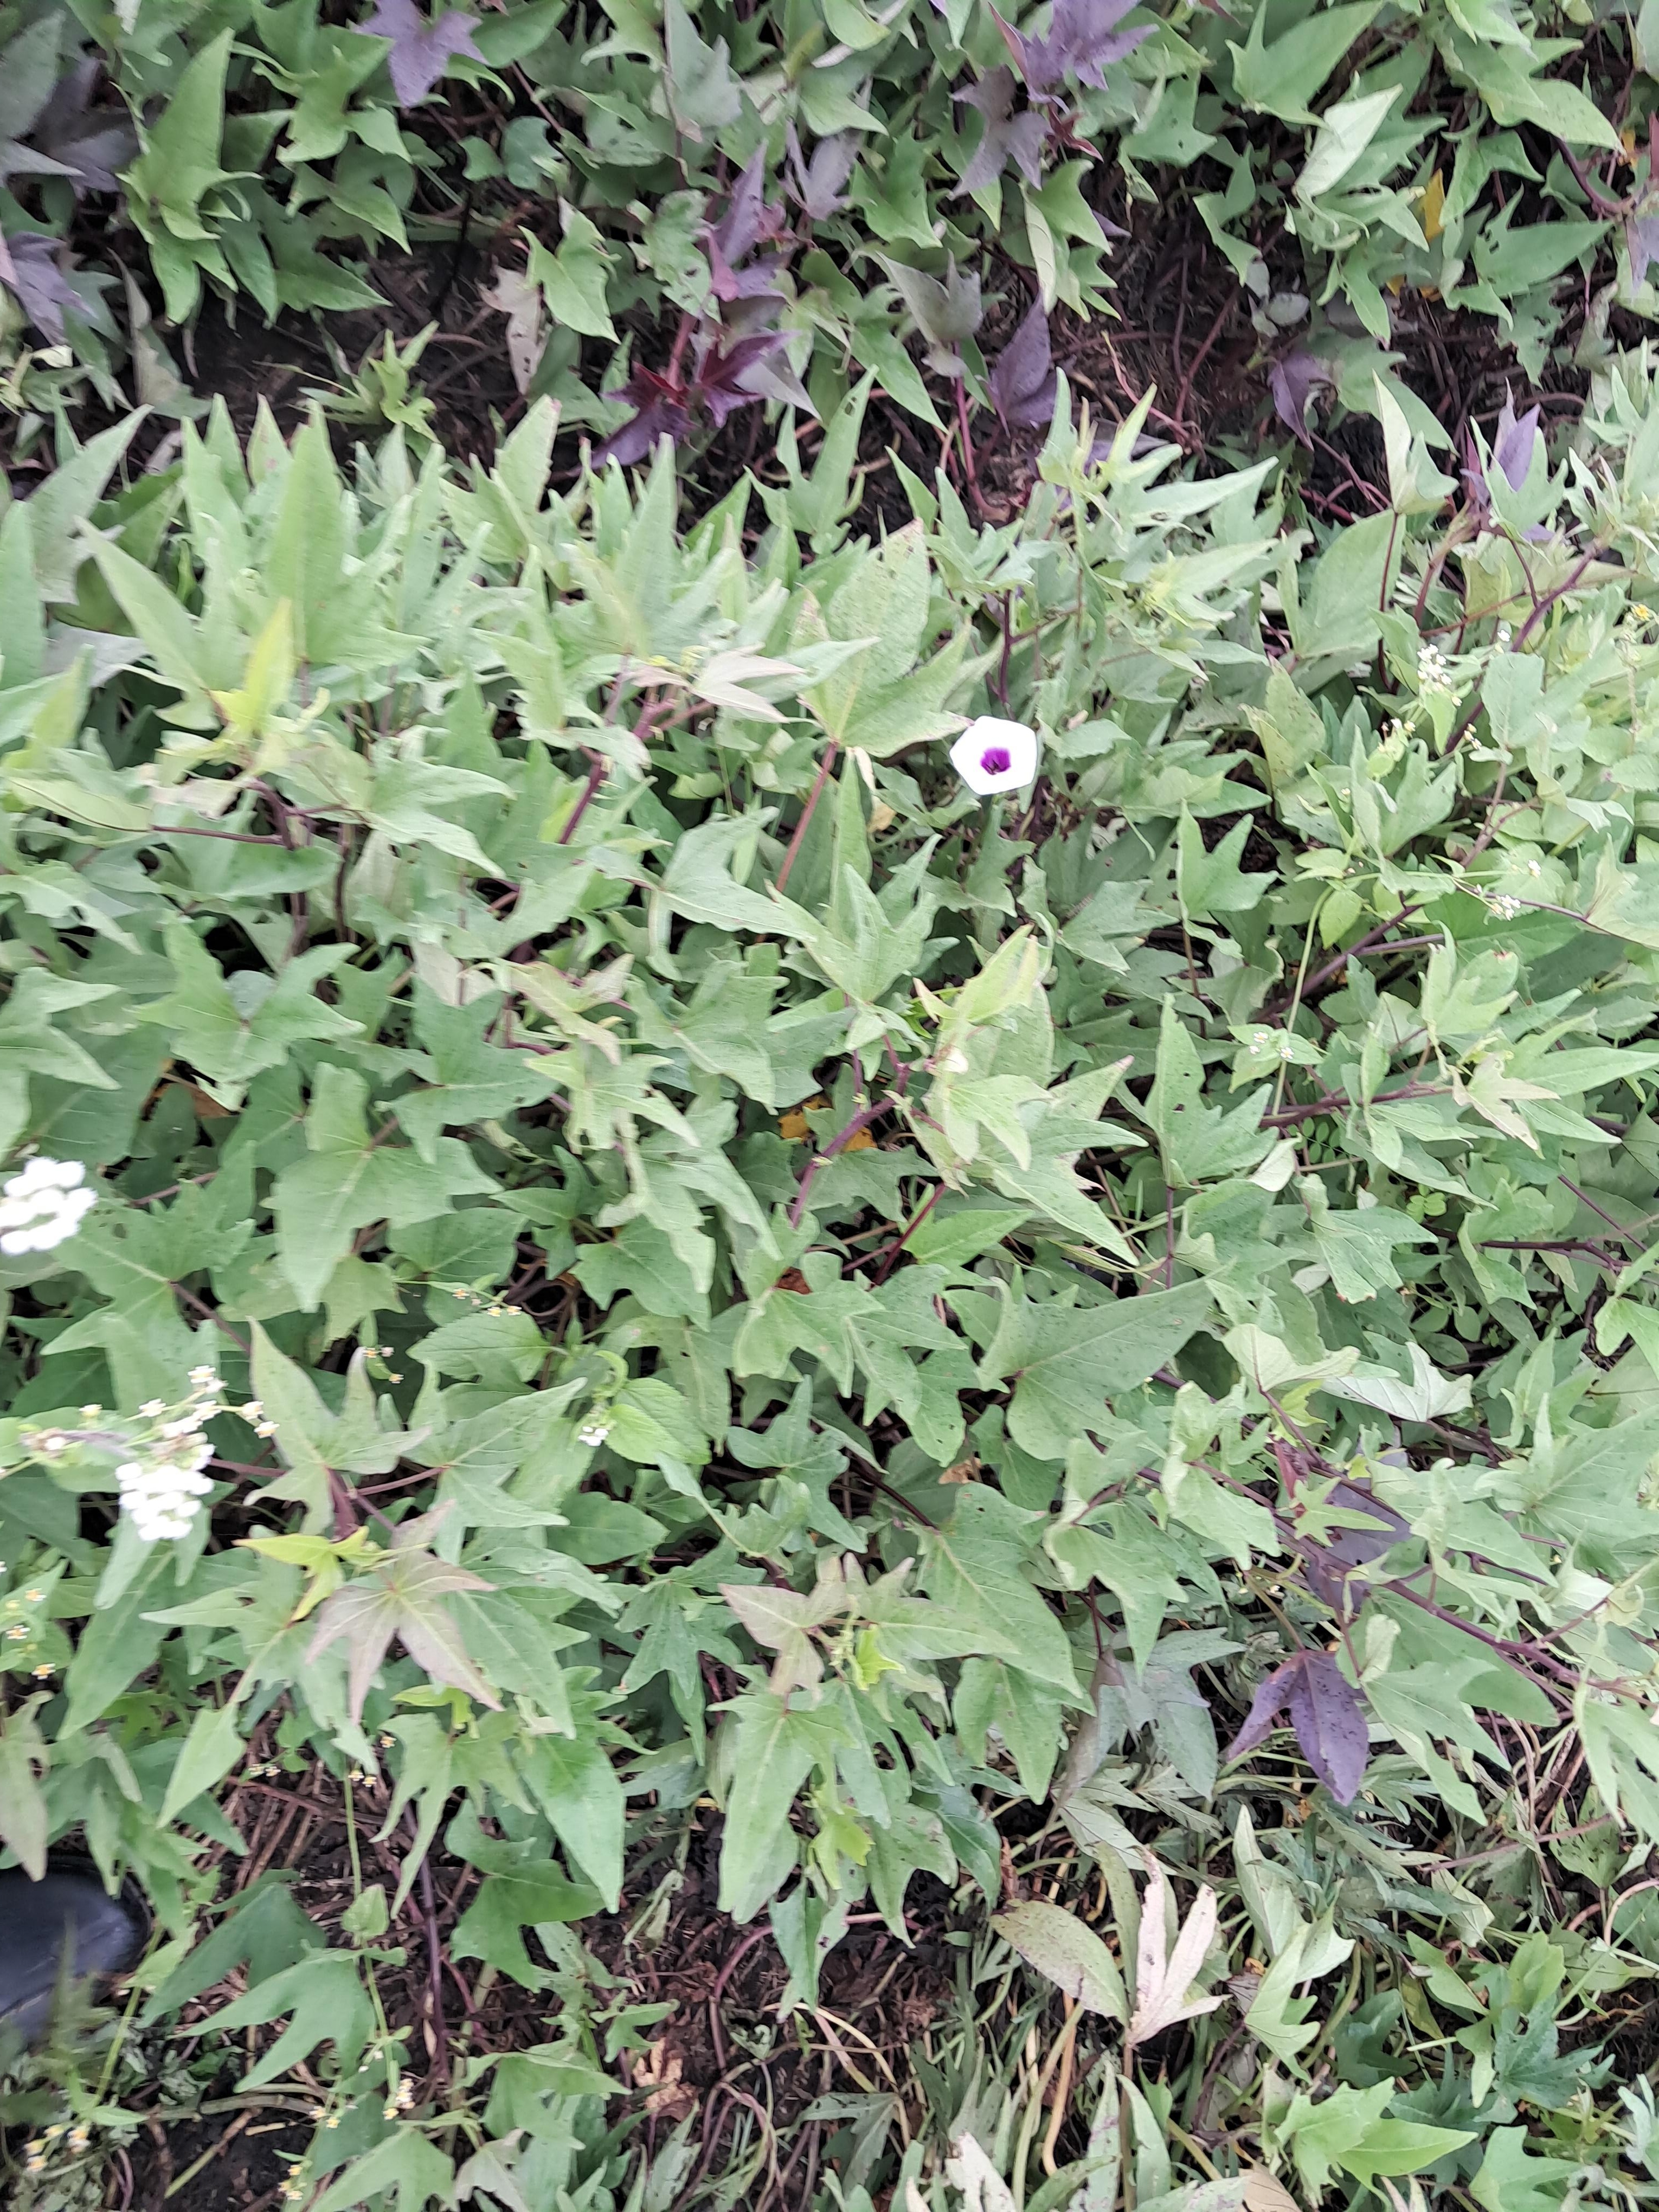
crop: sweet potato
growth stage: vegetative
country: Tanzania
